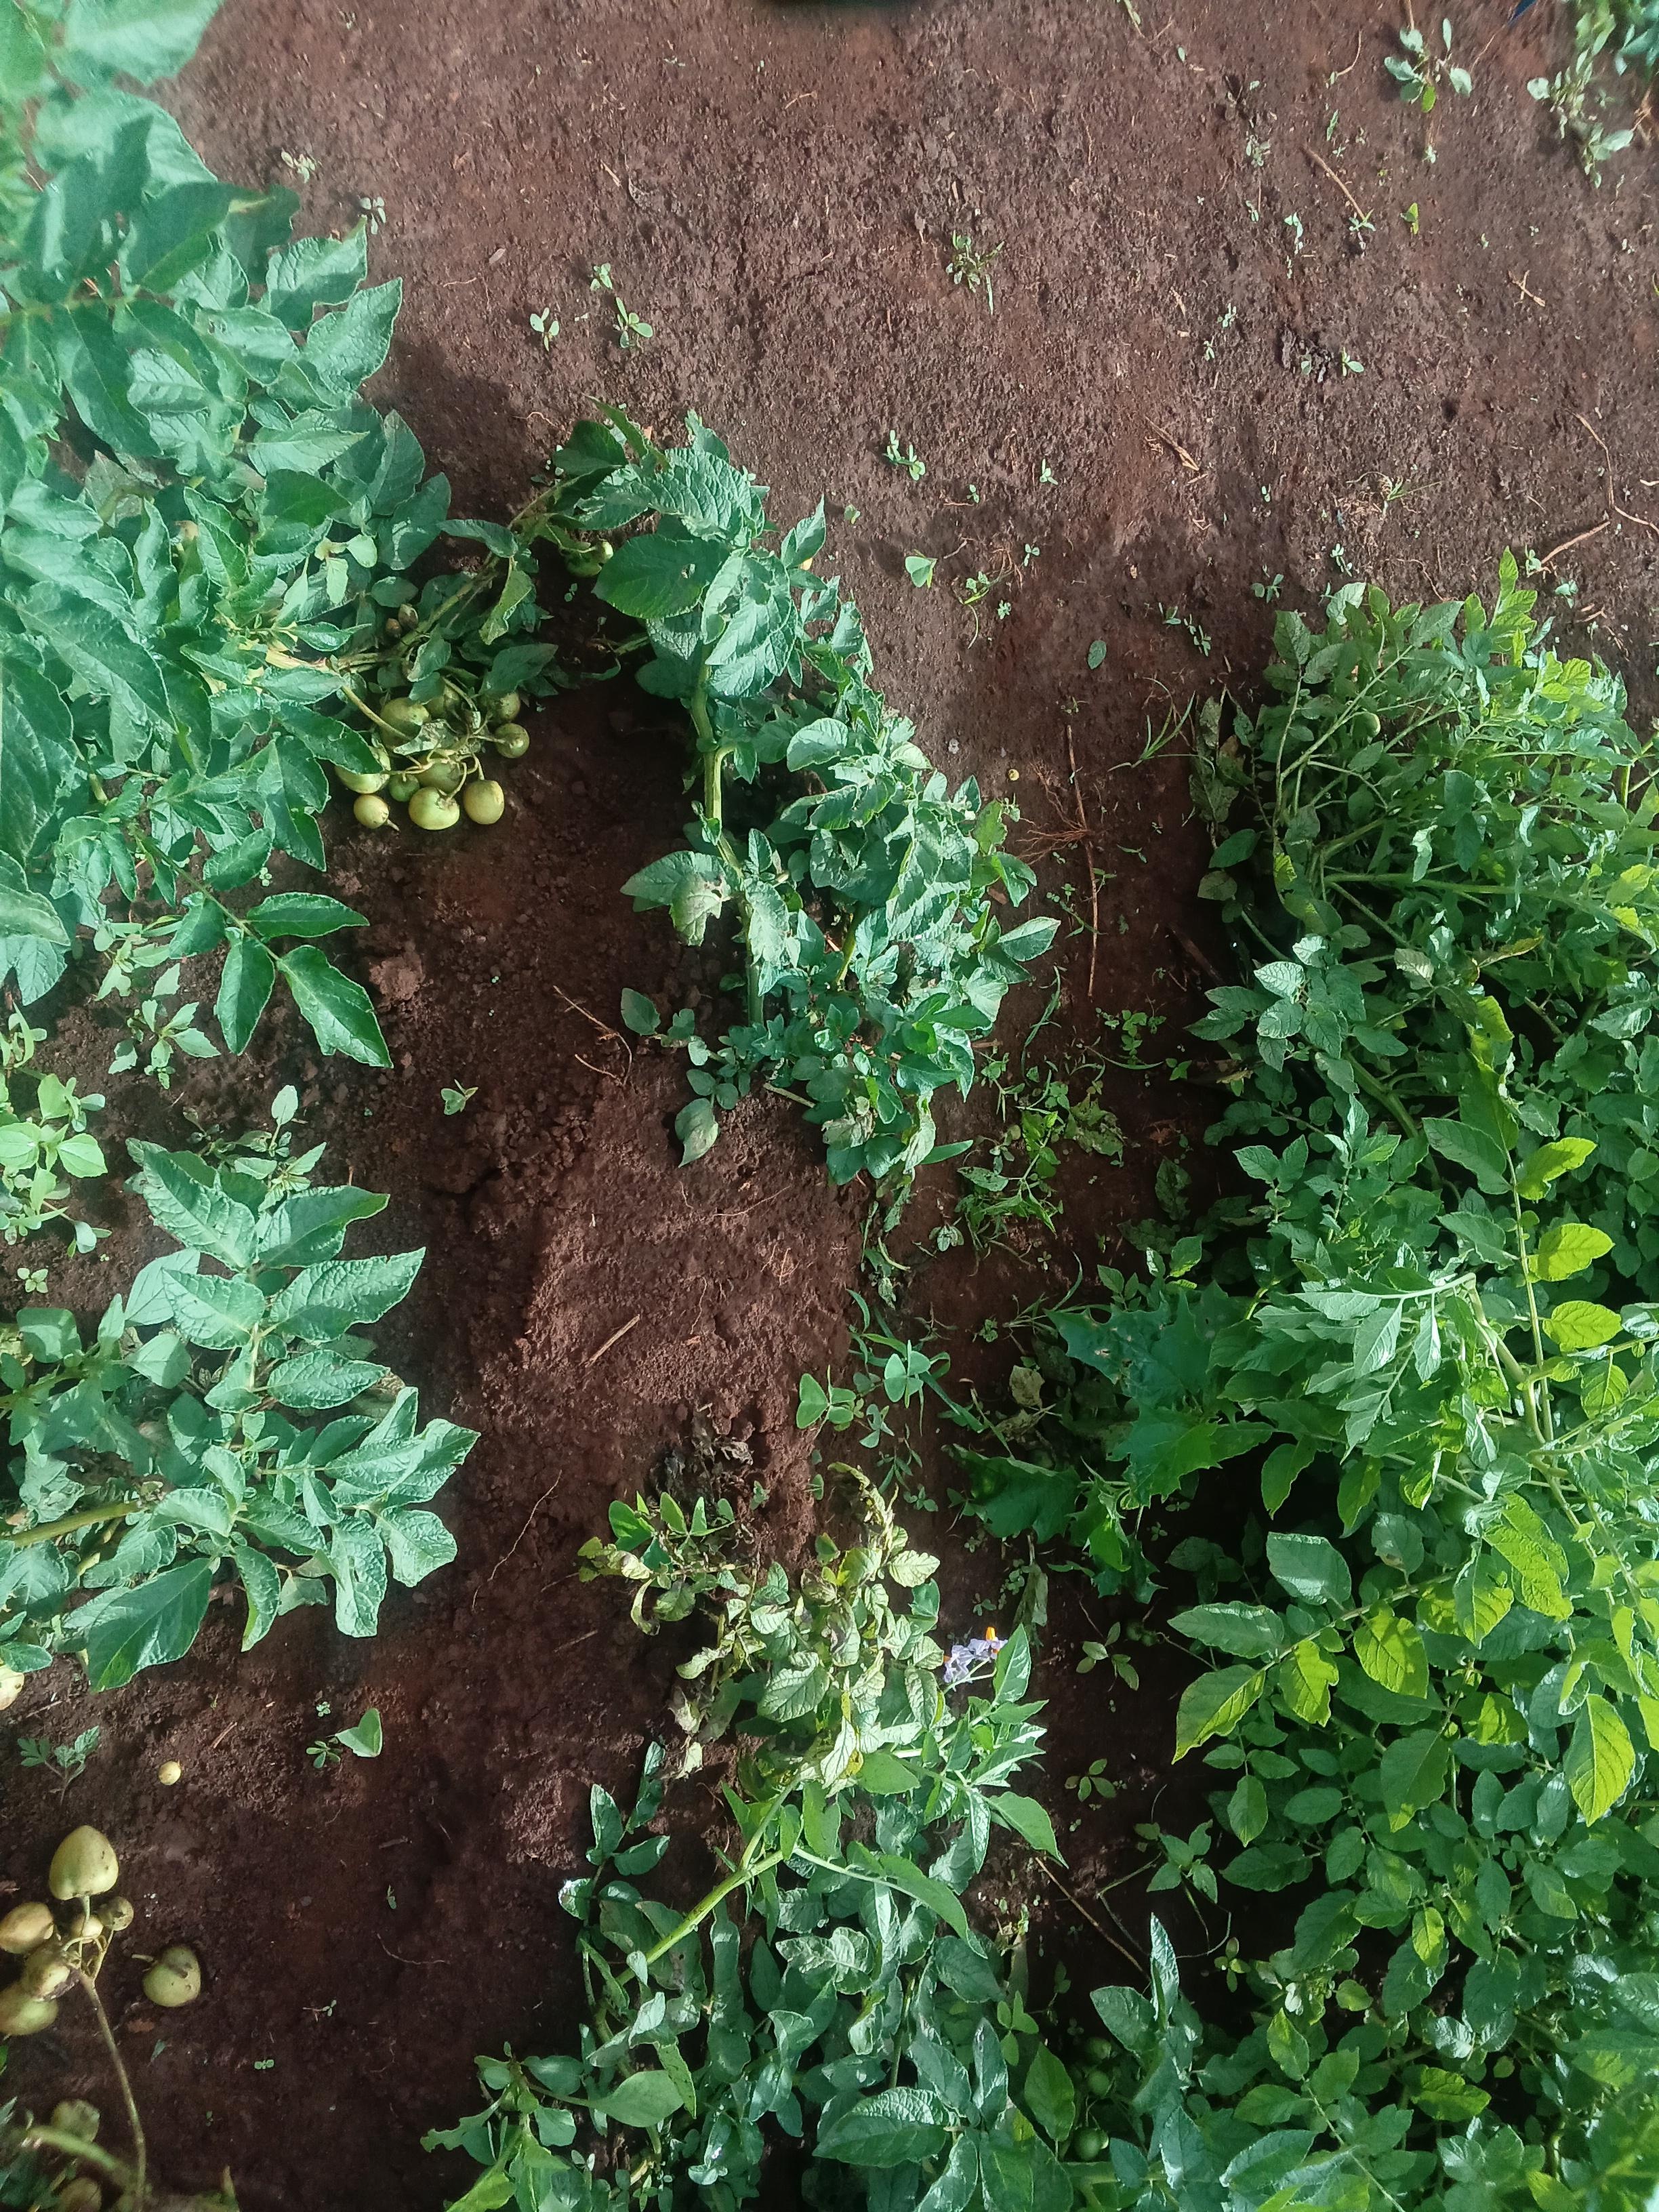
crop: potato
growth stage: flowering
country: Kenya
